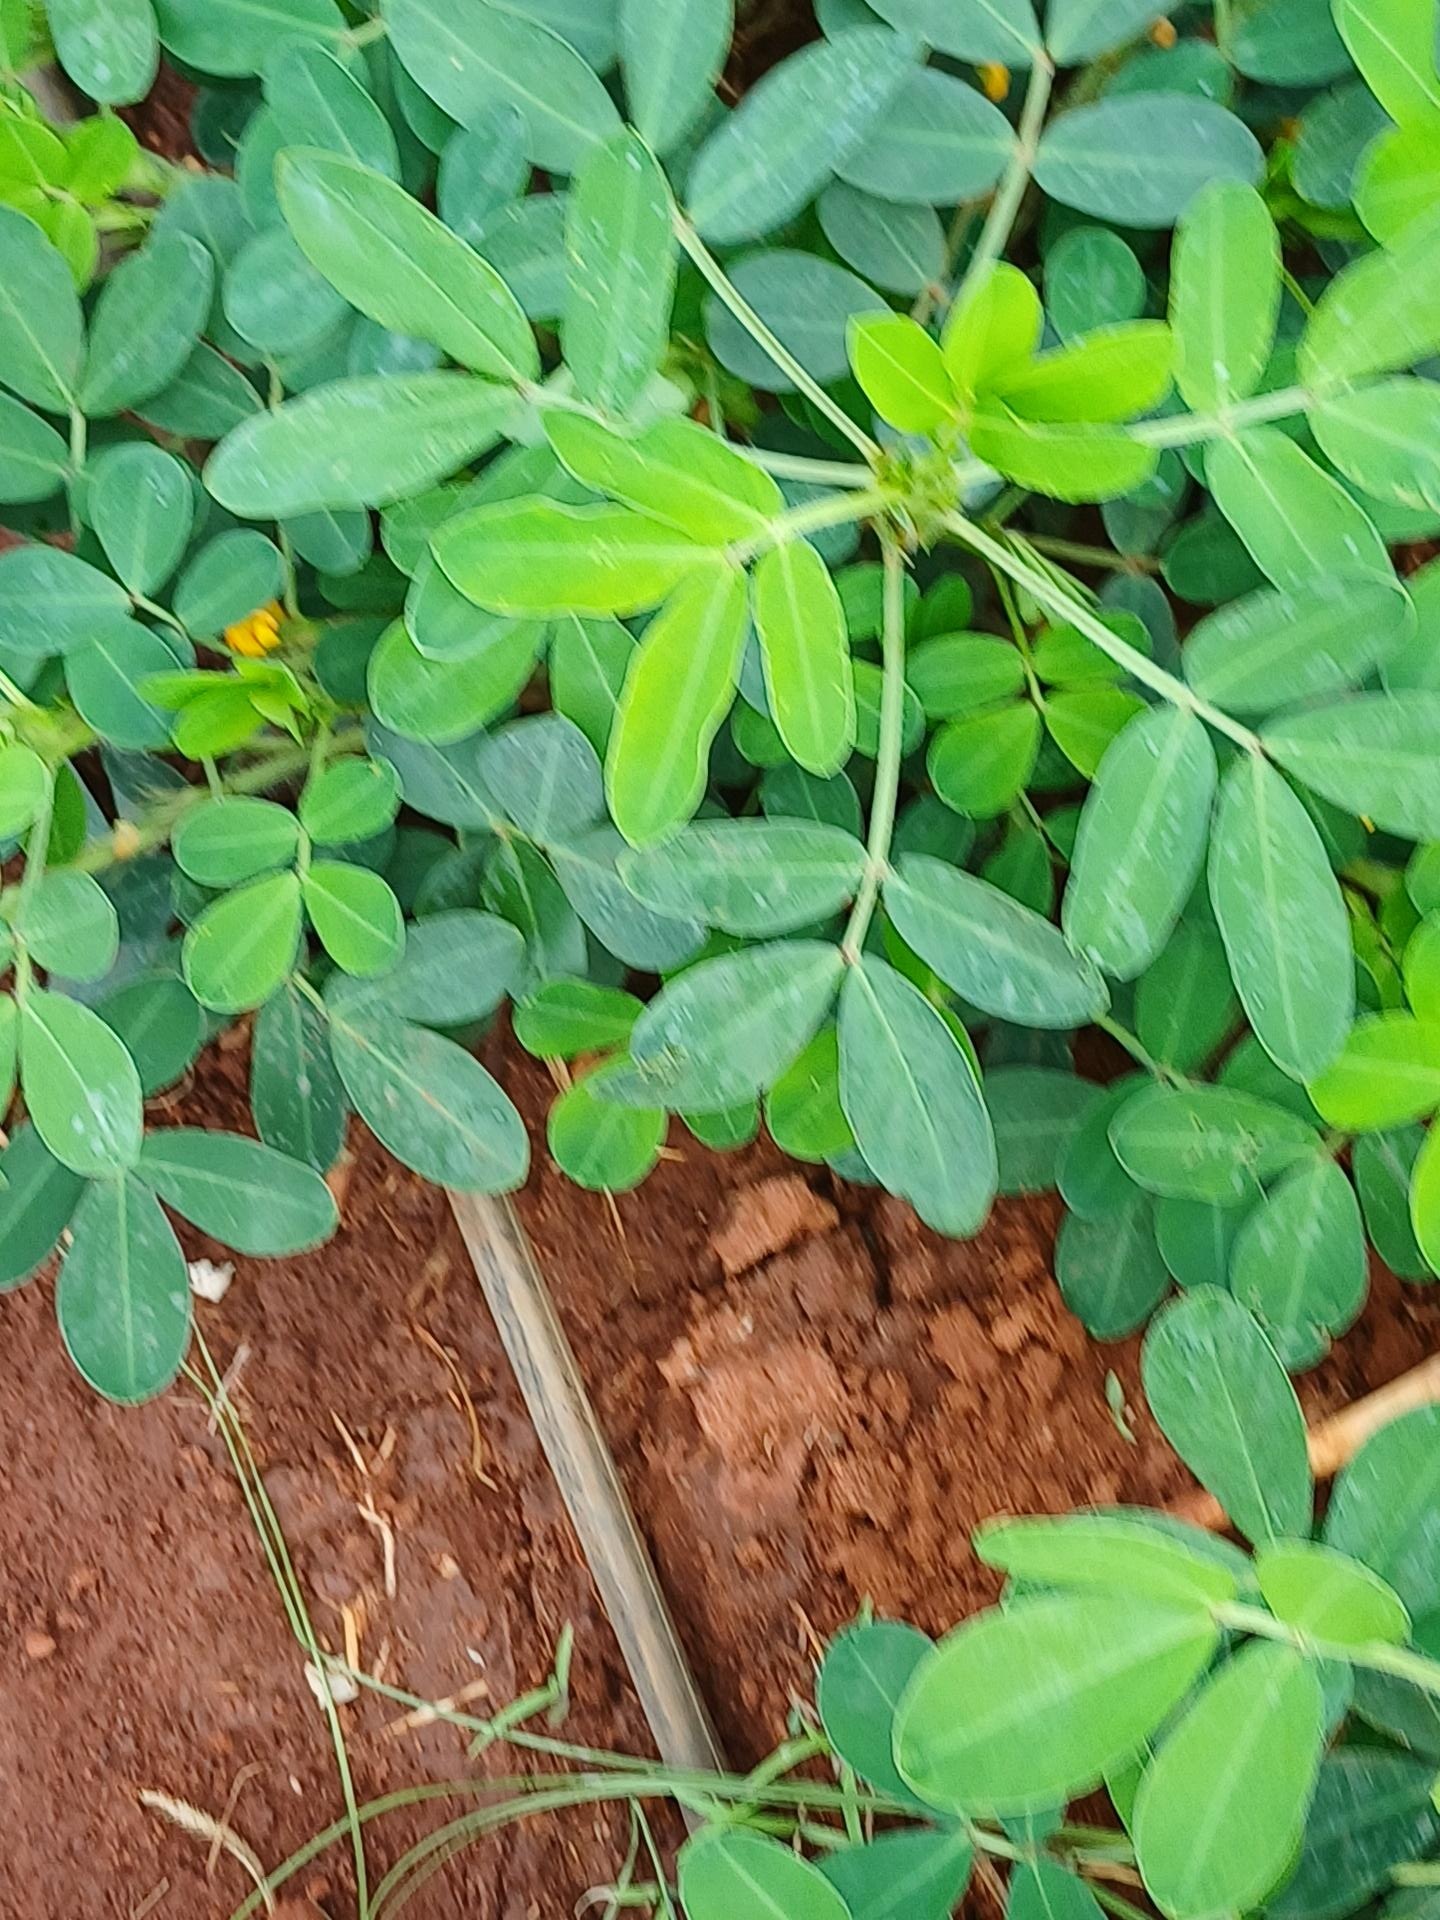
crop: groundnut
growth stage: flowering
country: Kenya
